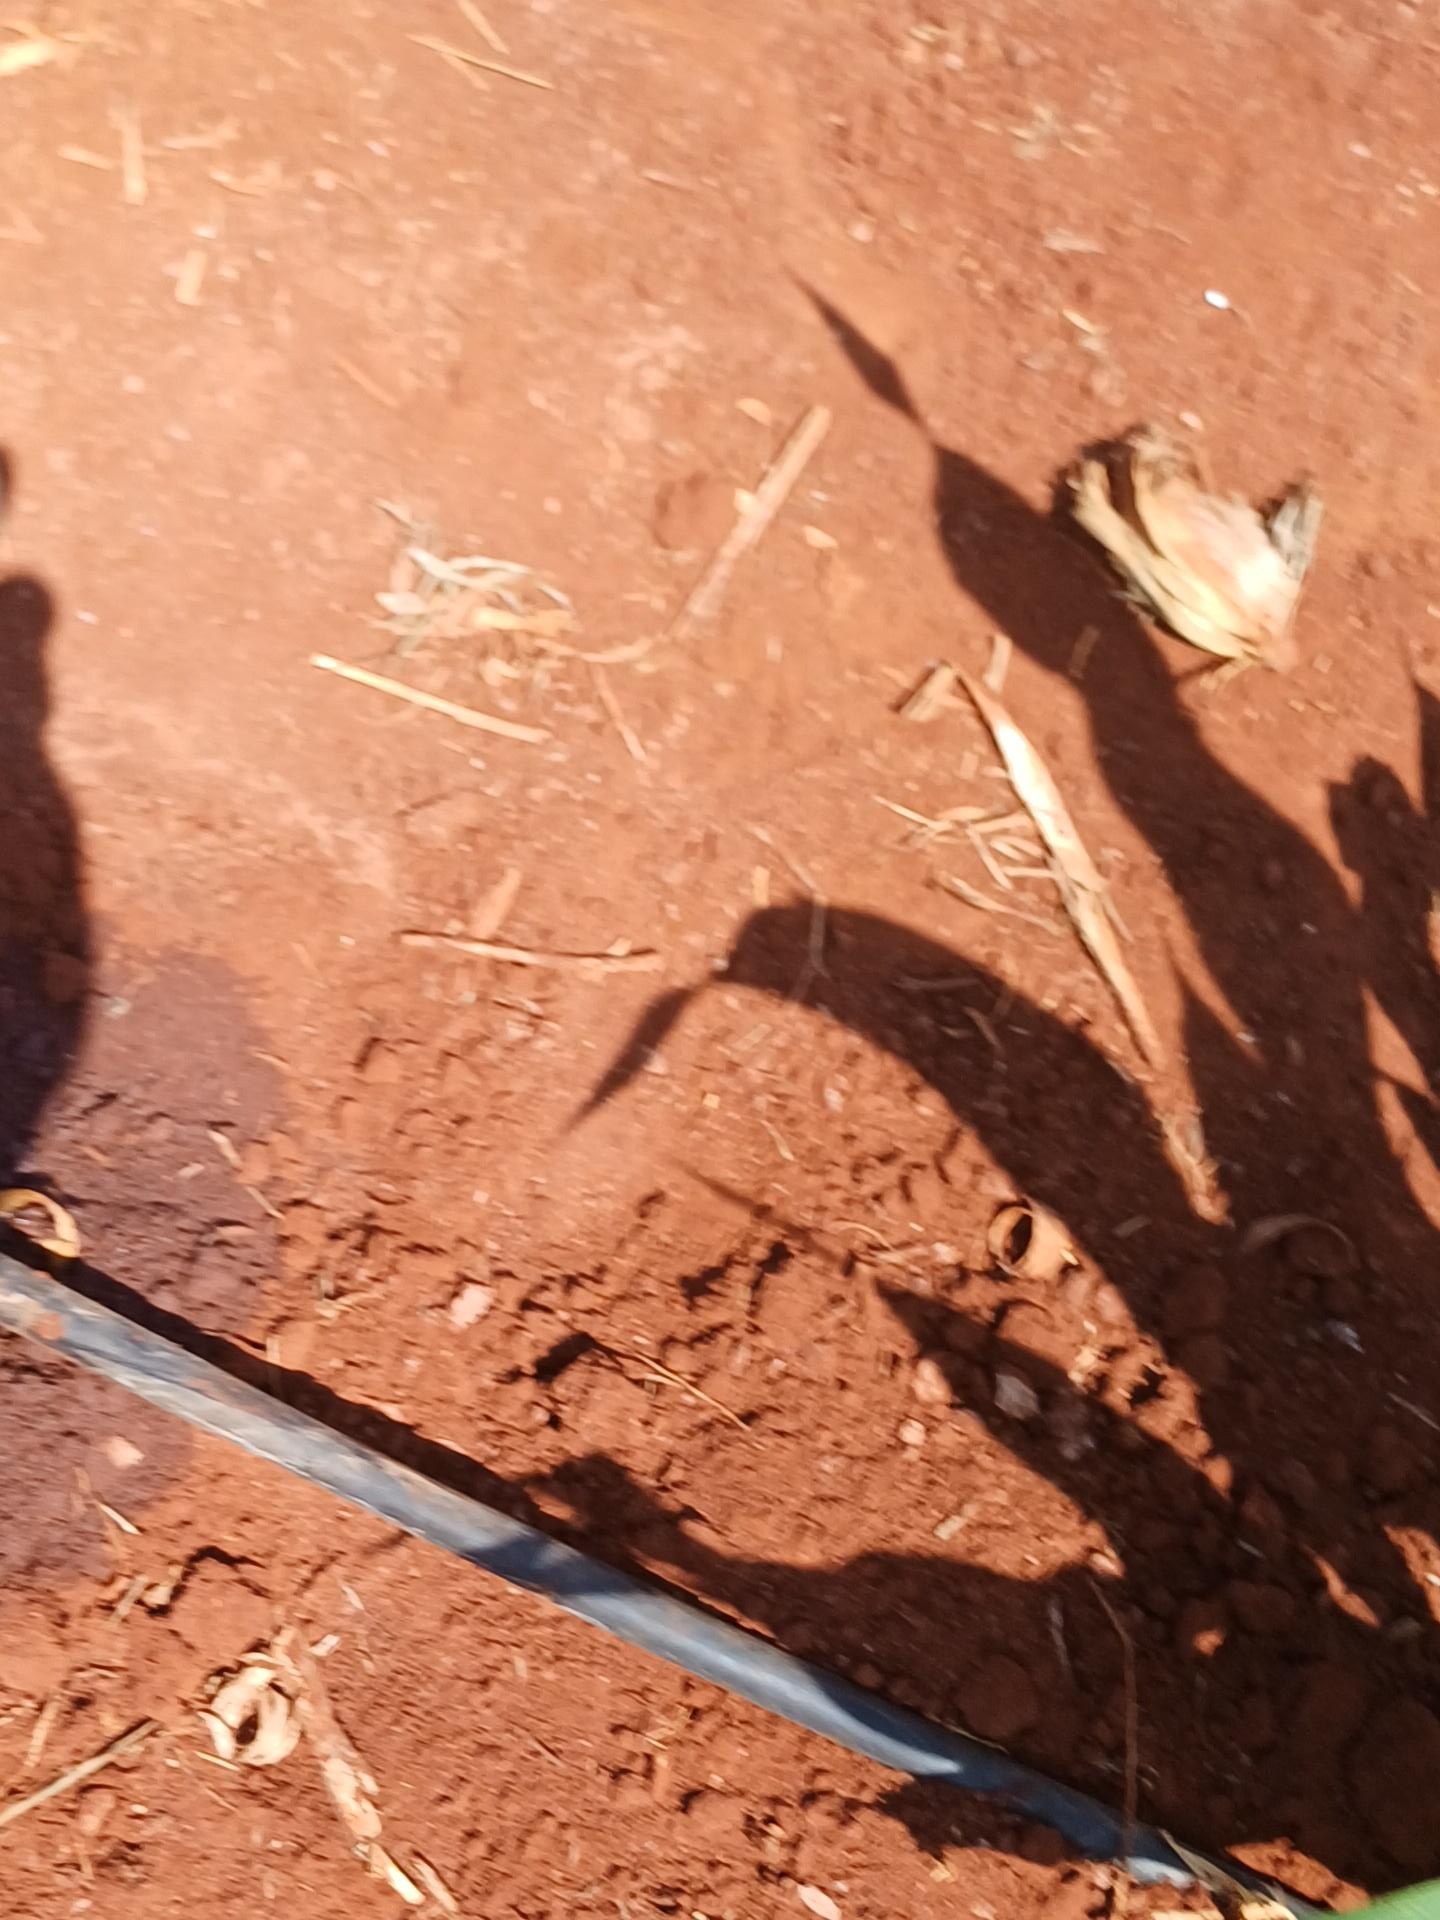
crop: sorghum
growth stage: vegetative
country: Kenya
